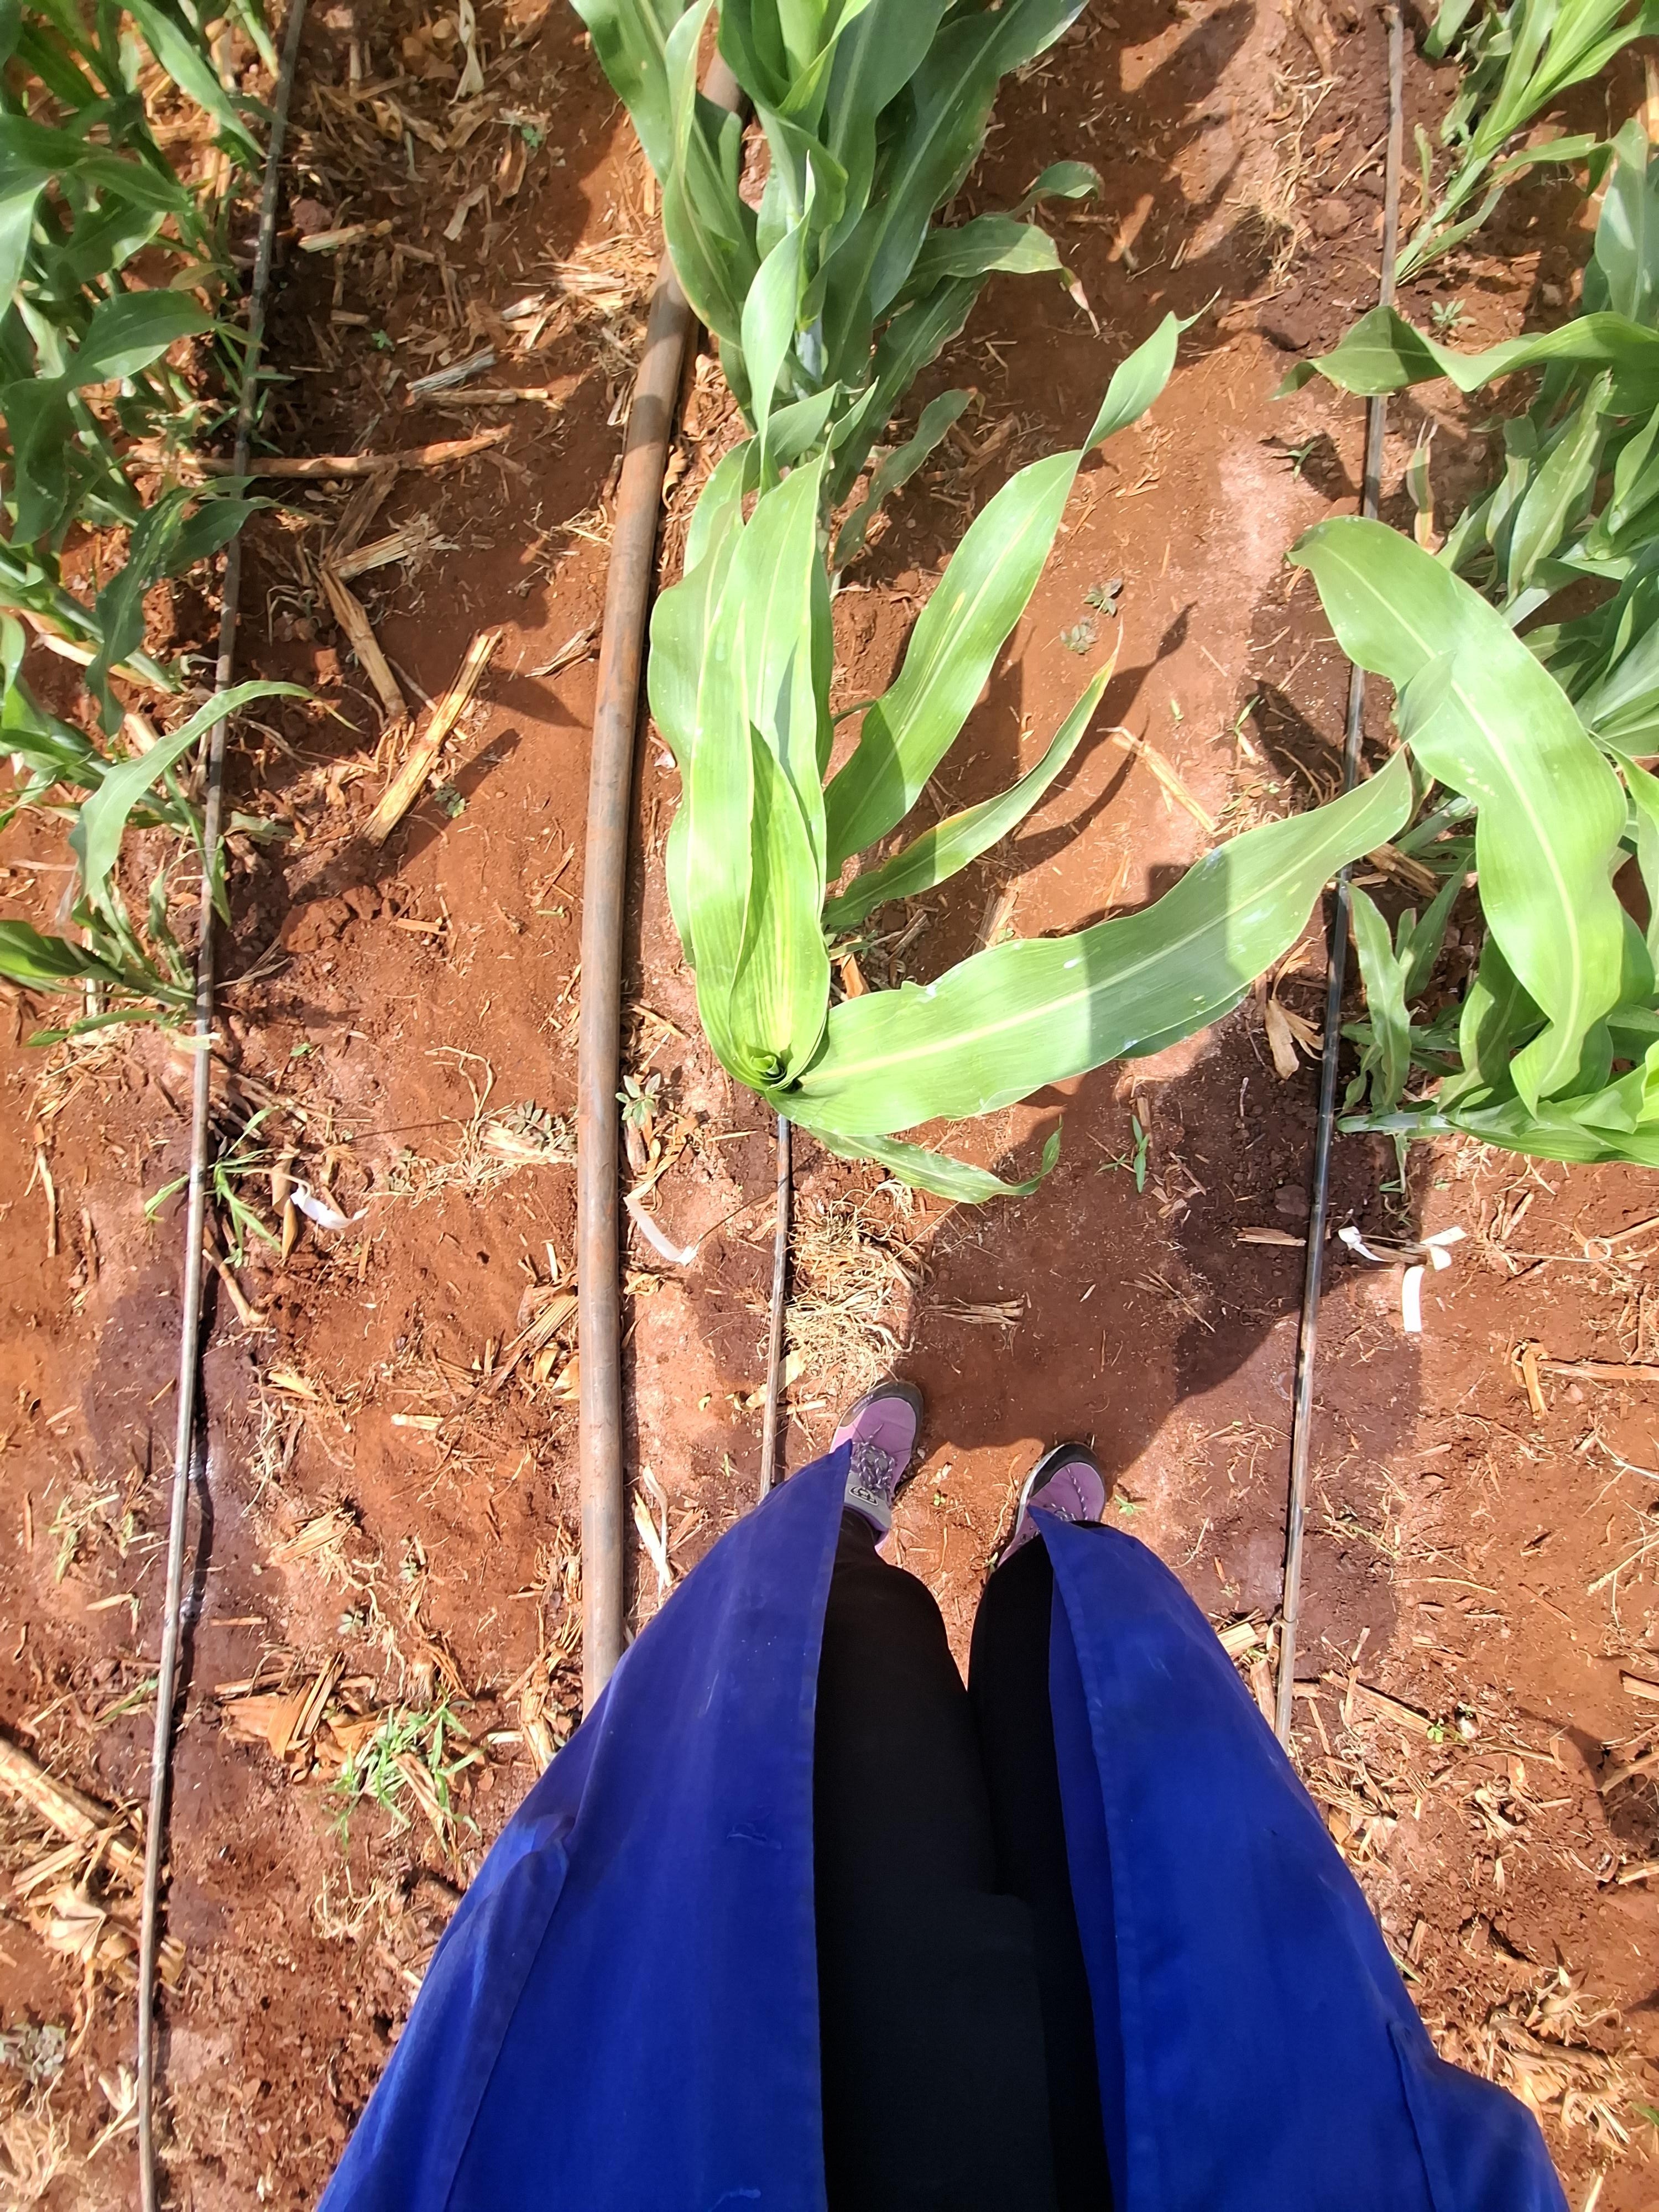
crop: sorghum
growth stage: vegetative
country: Kenya
